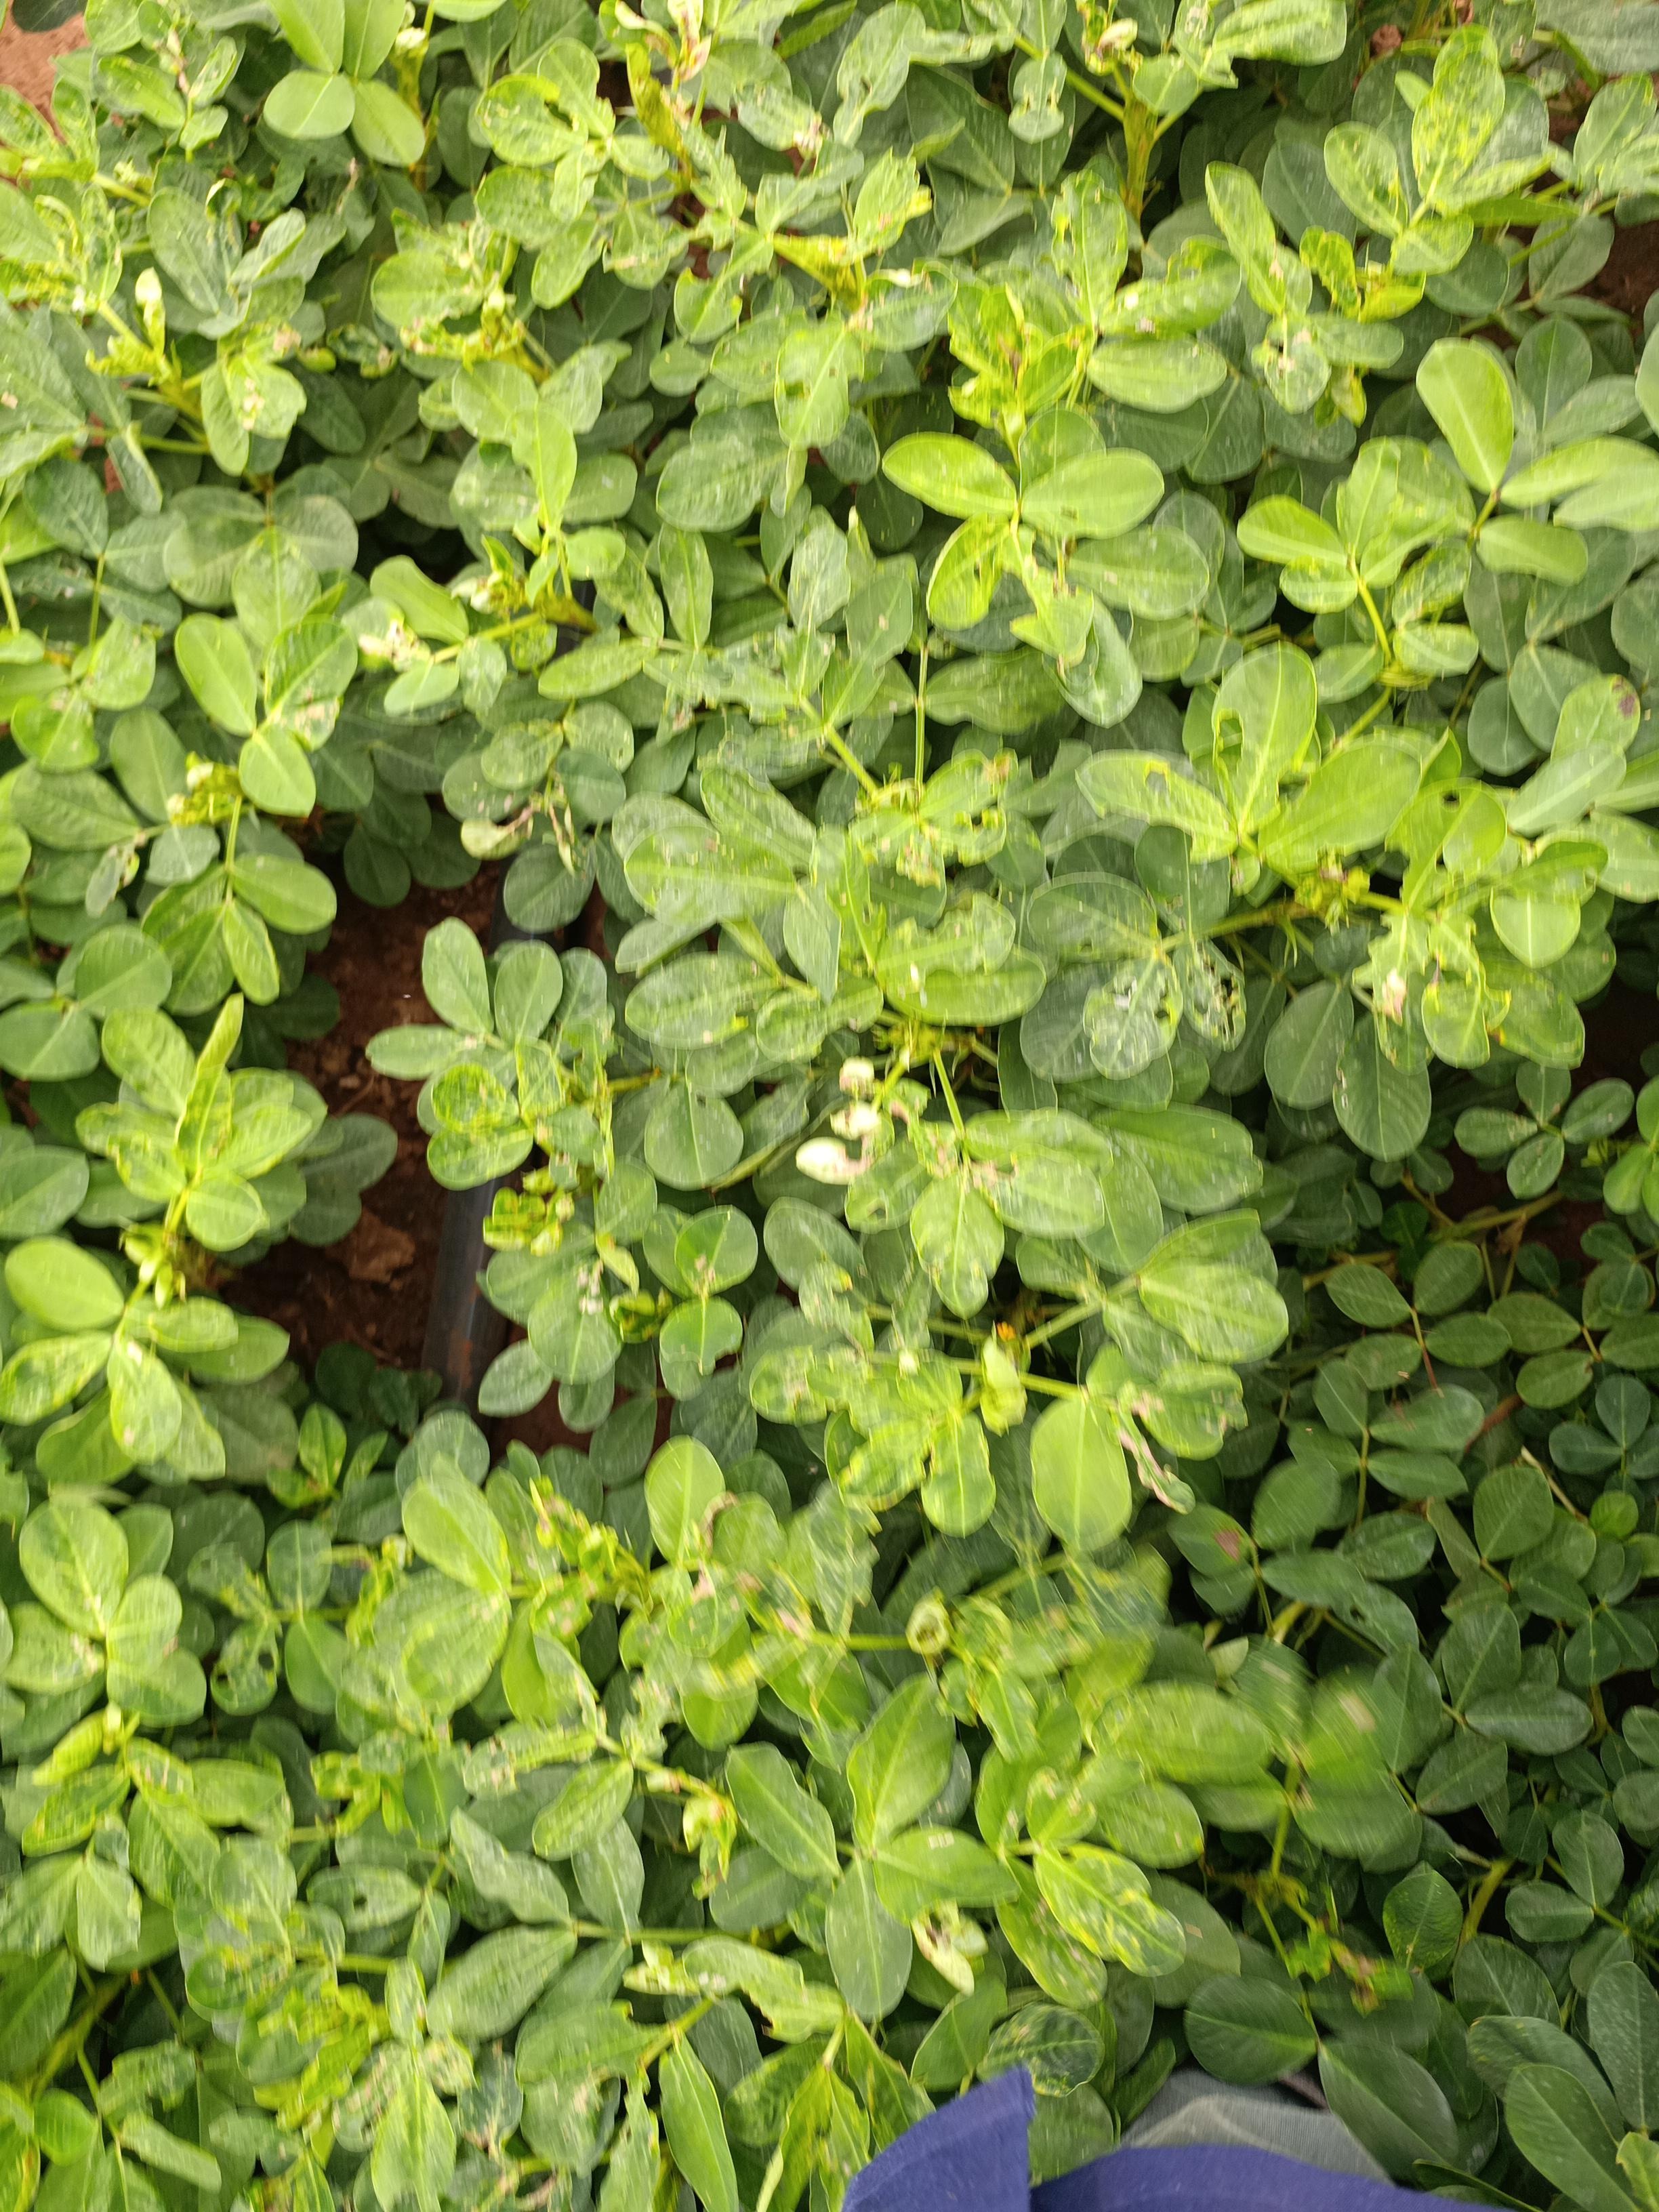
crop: groundnut
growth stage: pegging
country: Kenya
